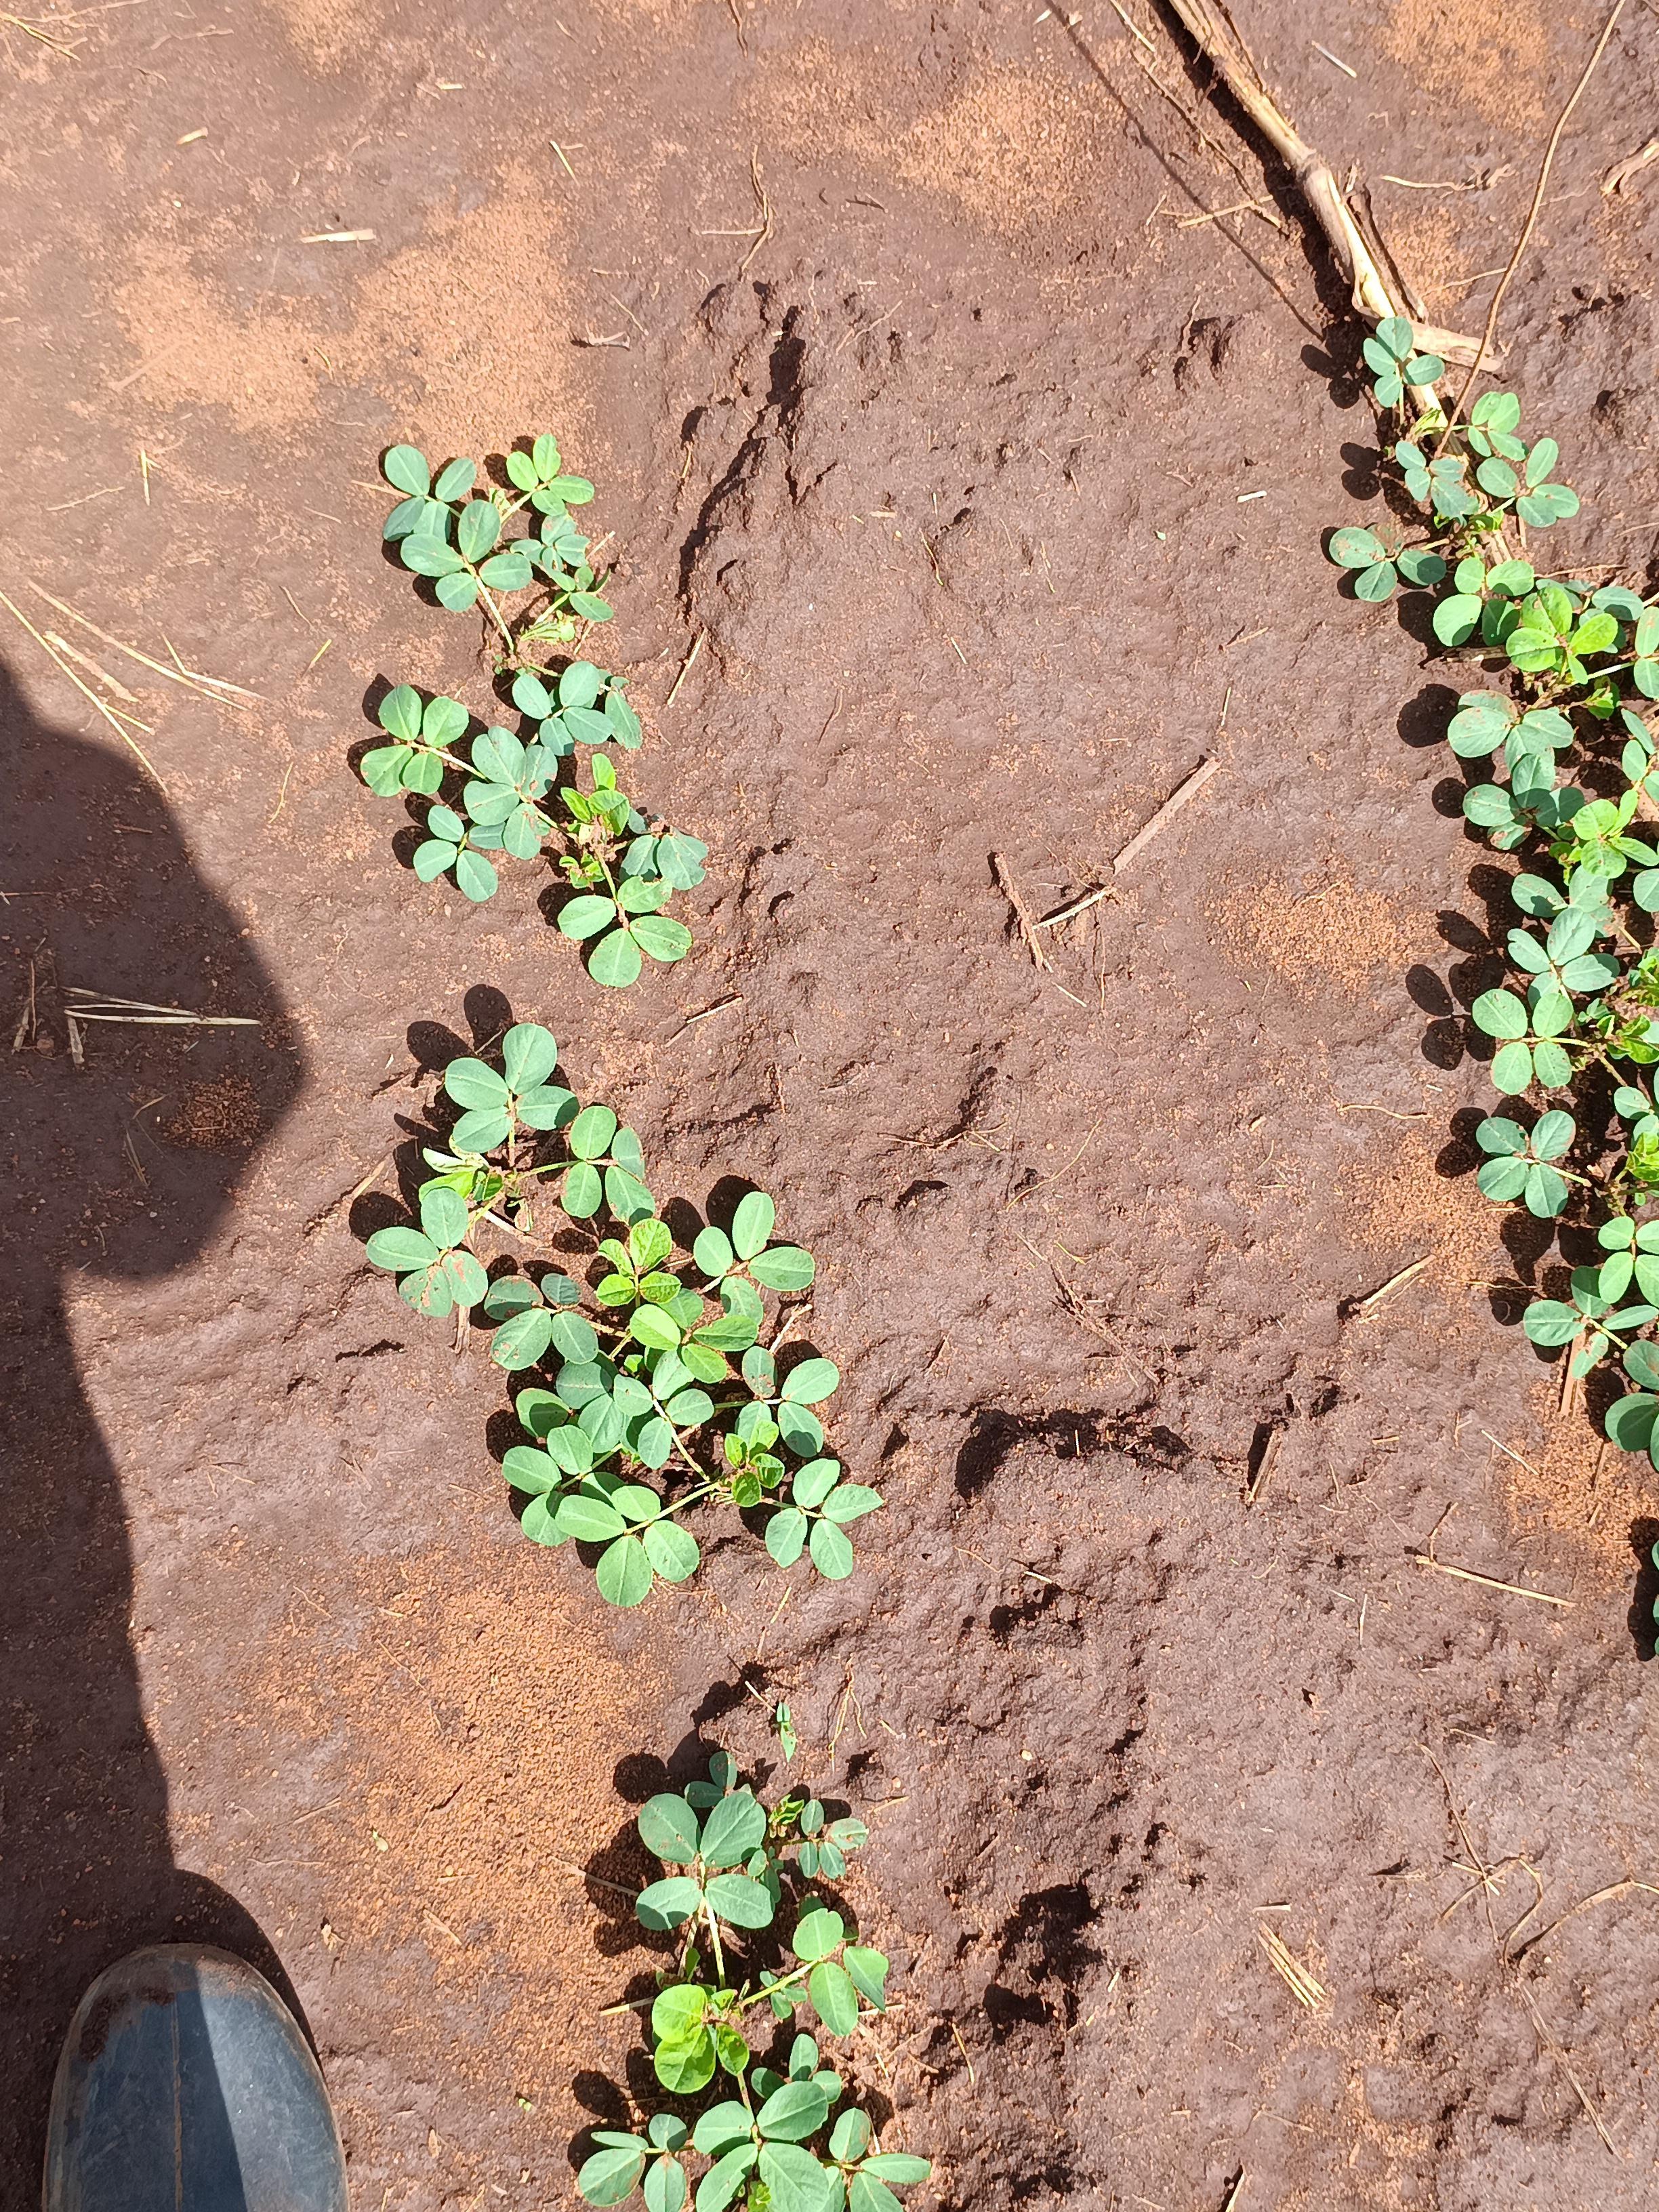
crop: groundnut
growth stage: vegetative
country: Kenya
